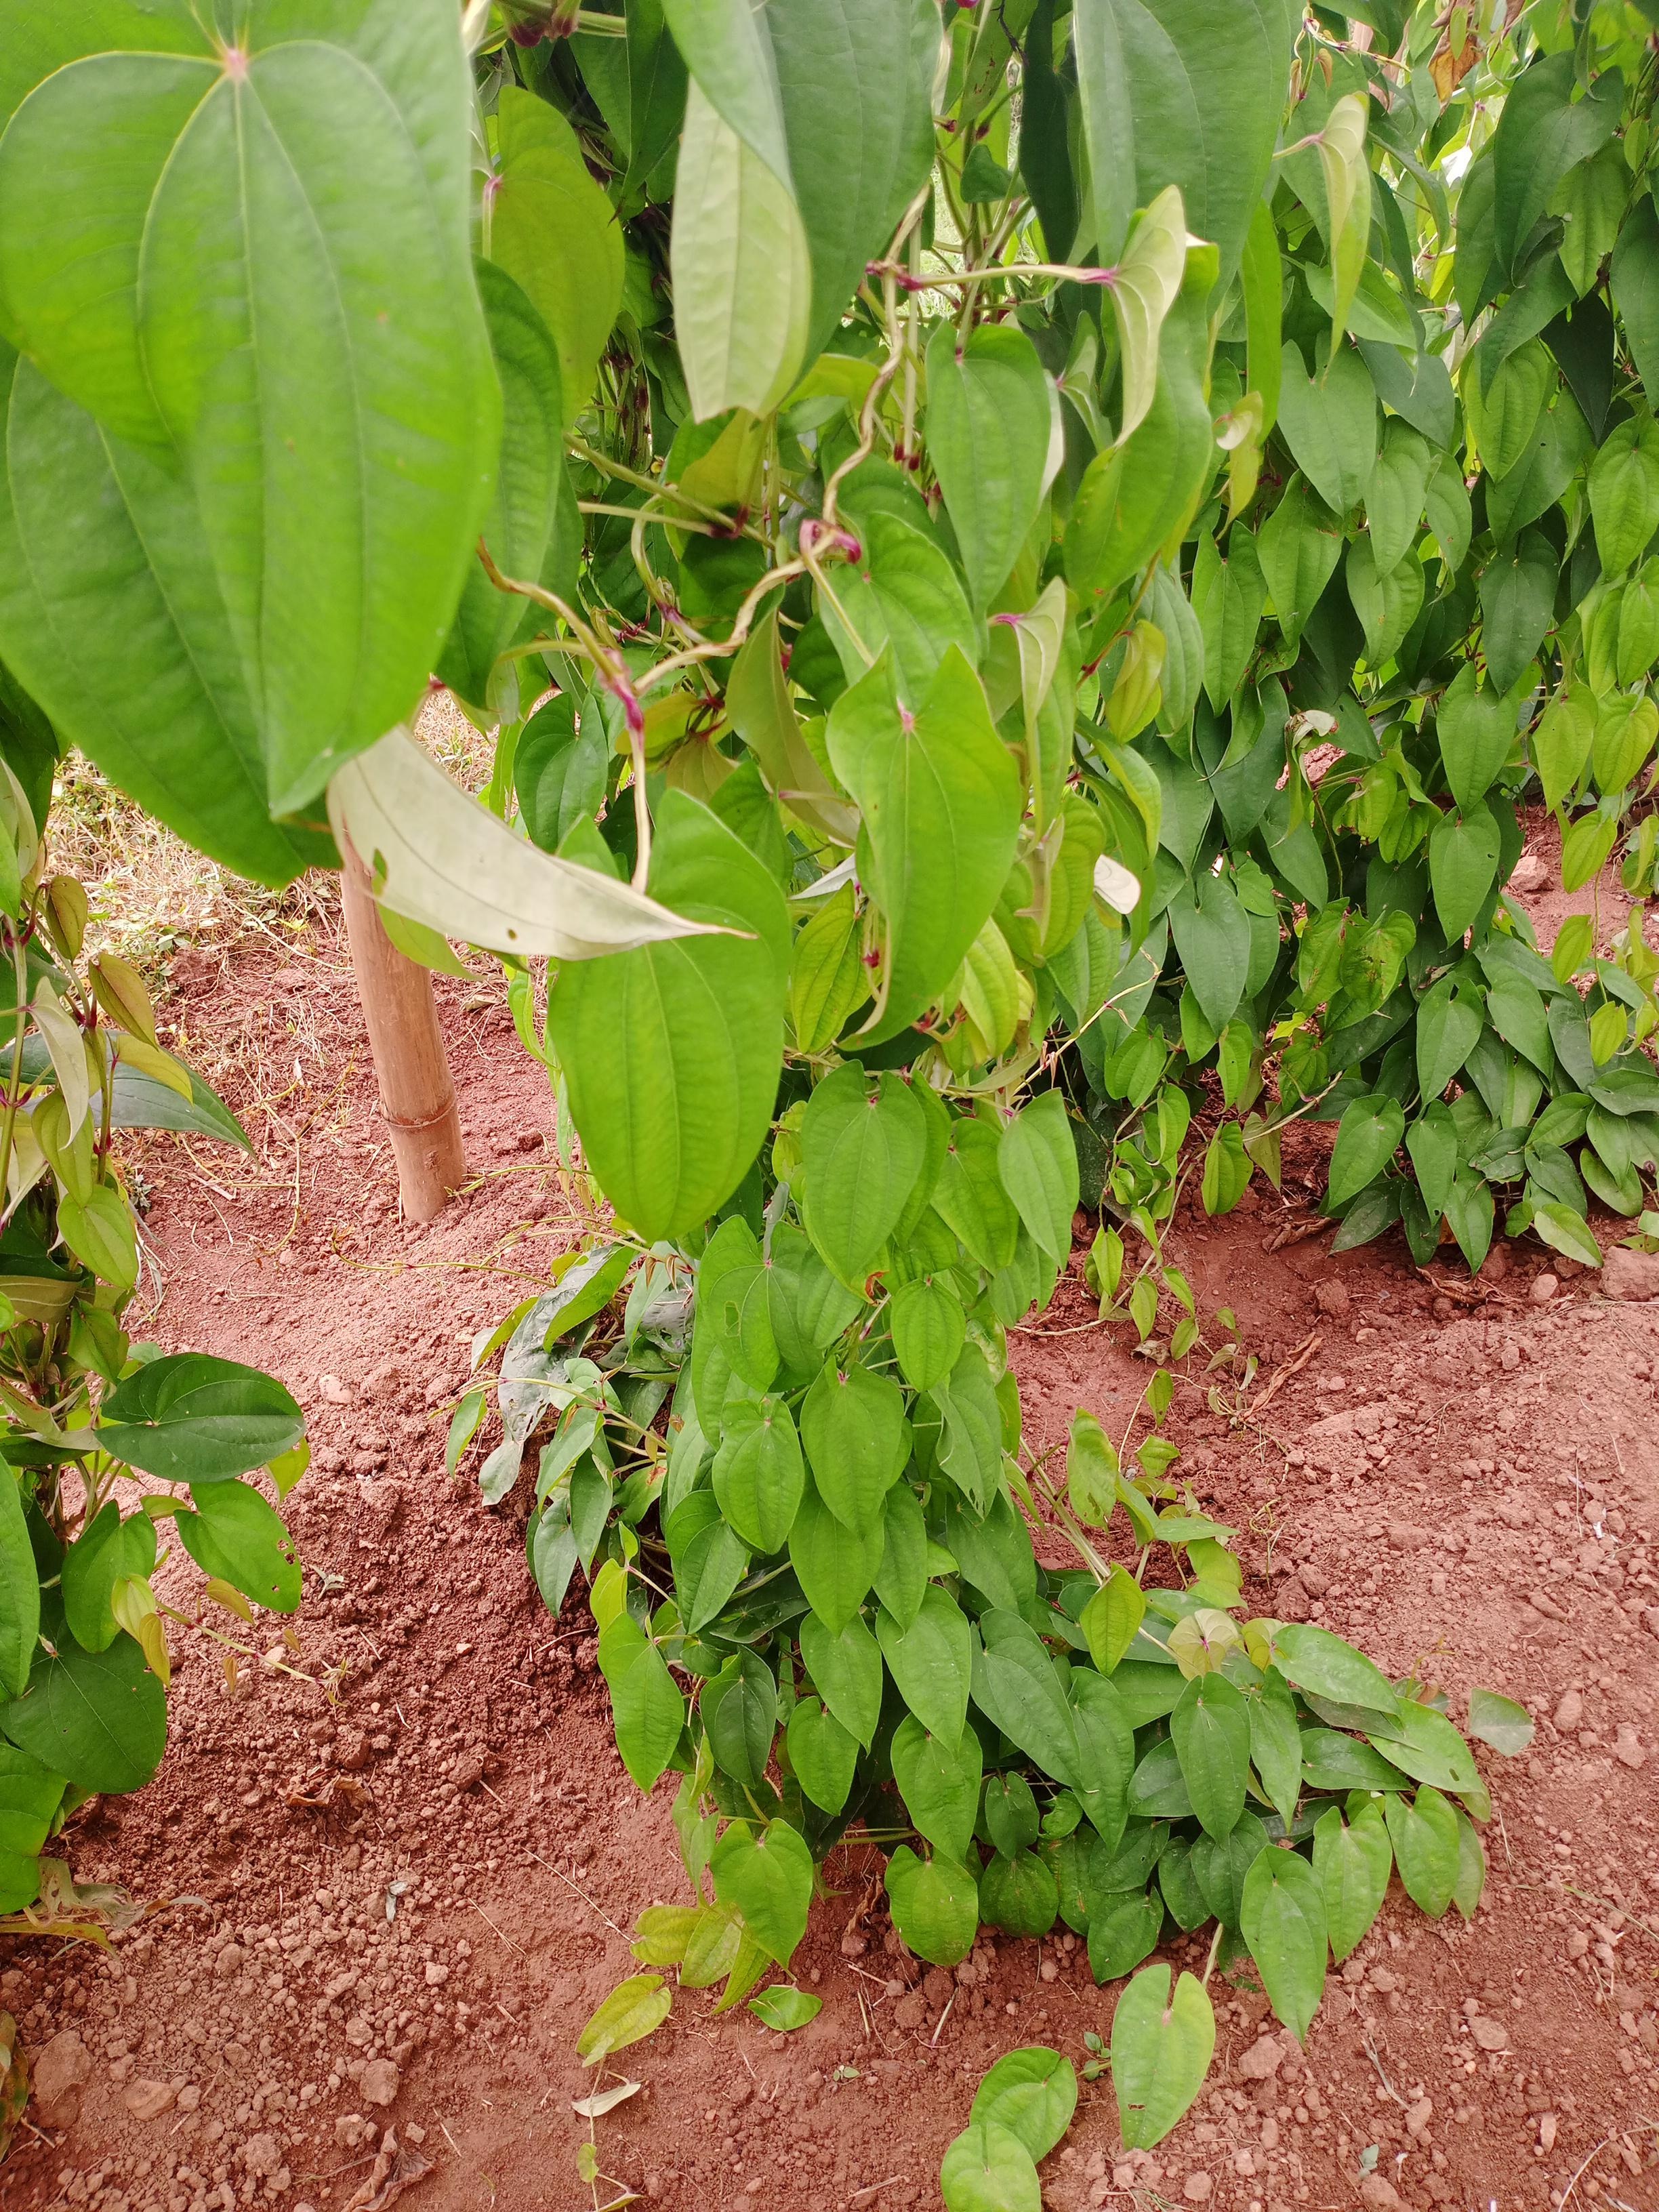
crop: yam
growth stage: vegetative
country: Nigeria
